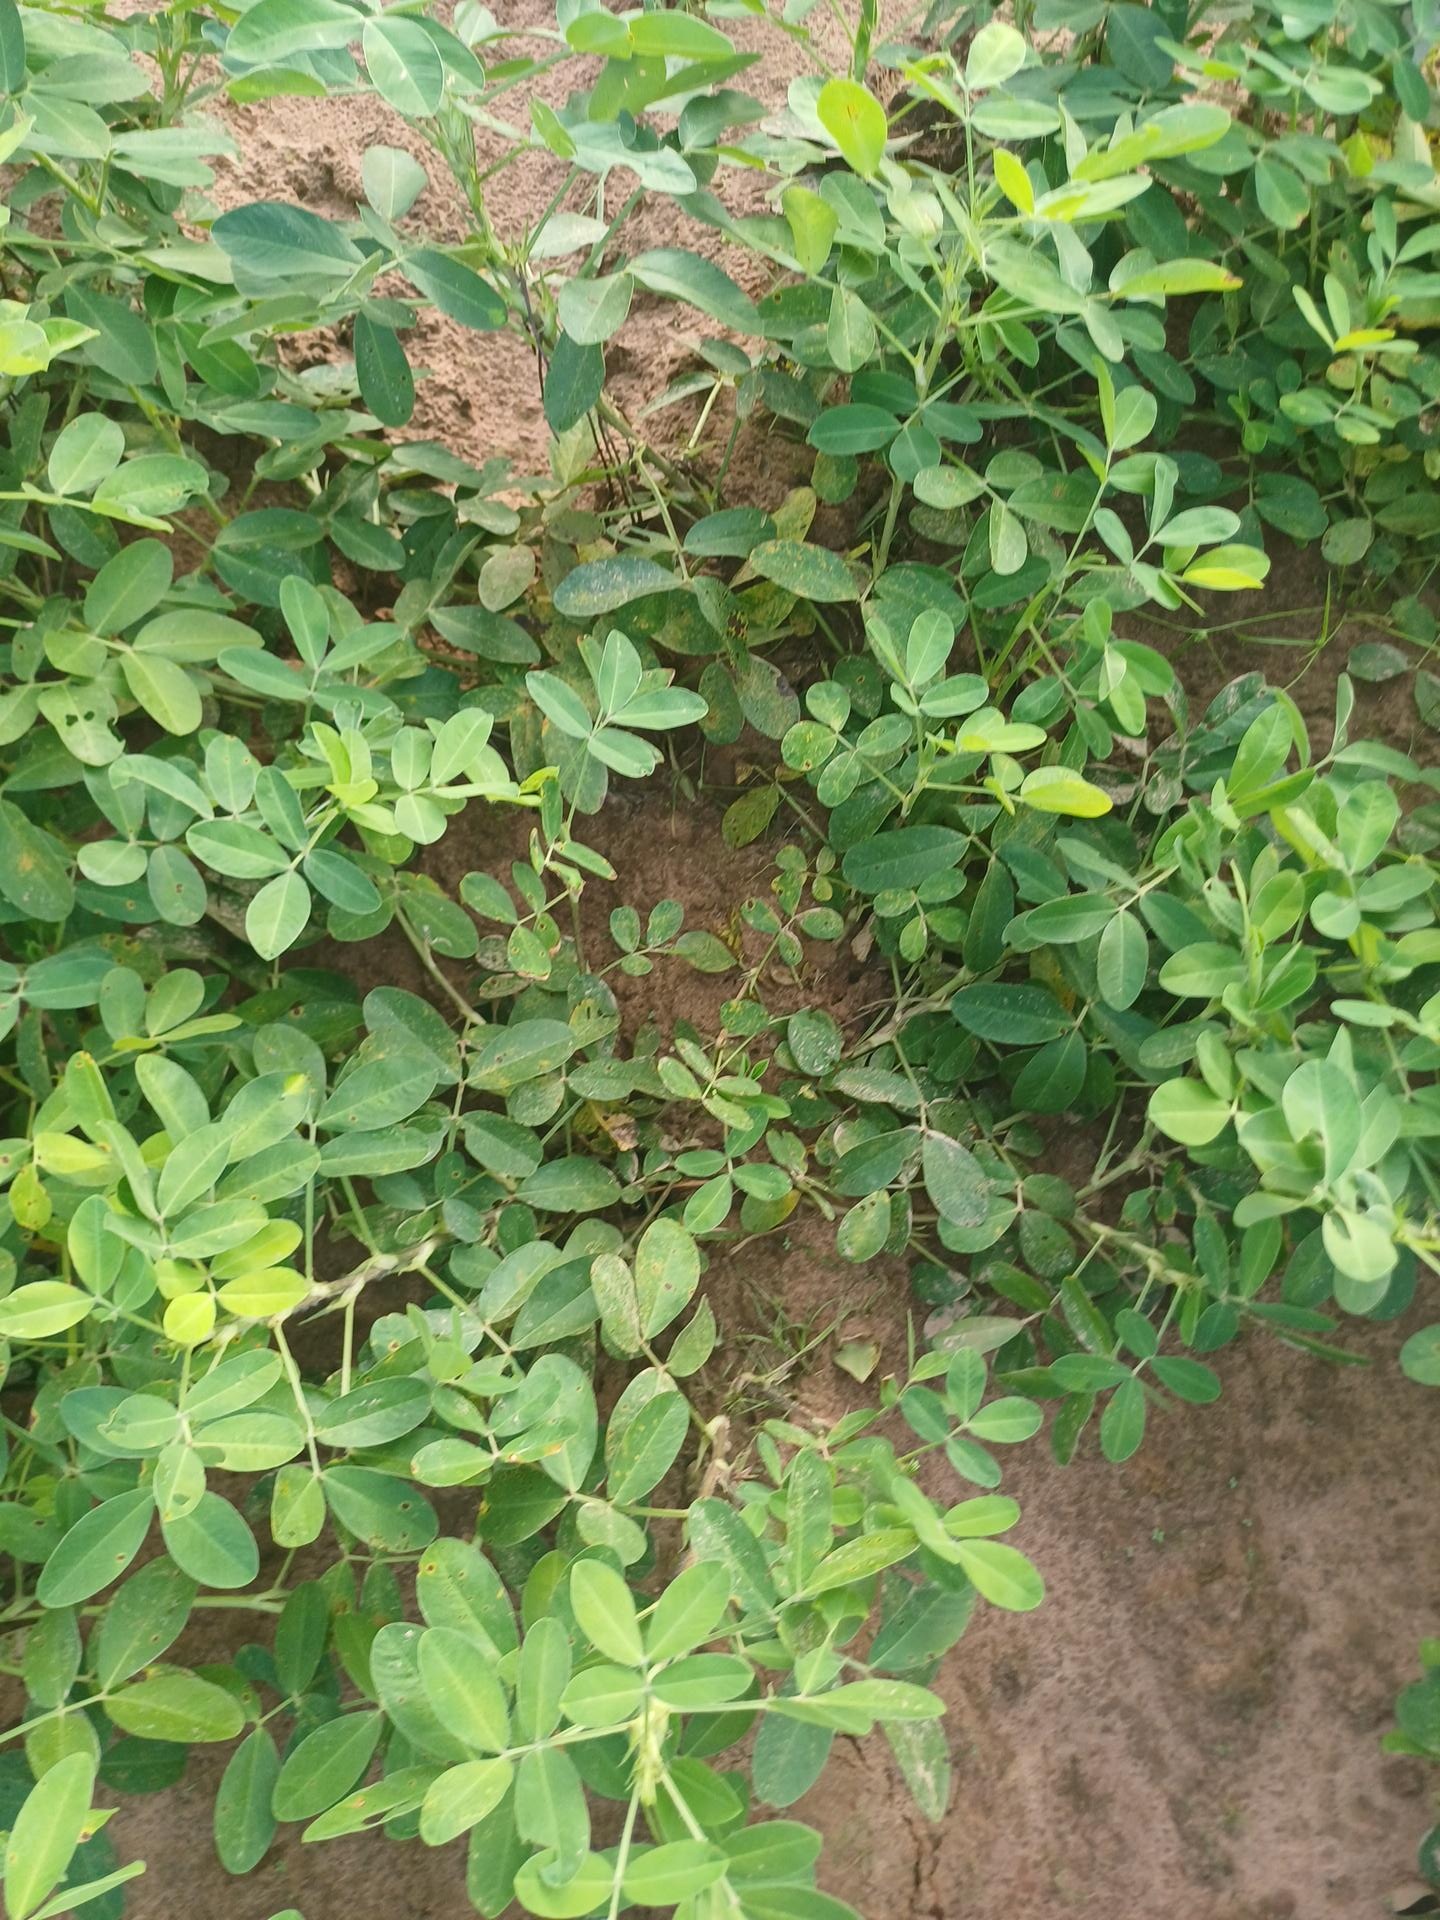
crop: groundnut
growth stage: flowering
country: Senegal
